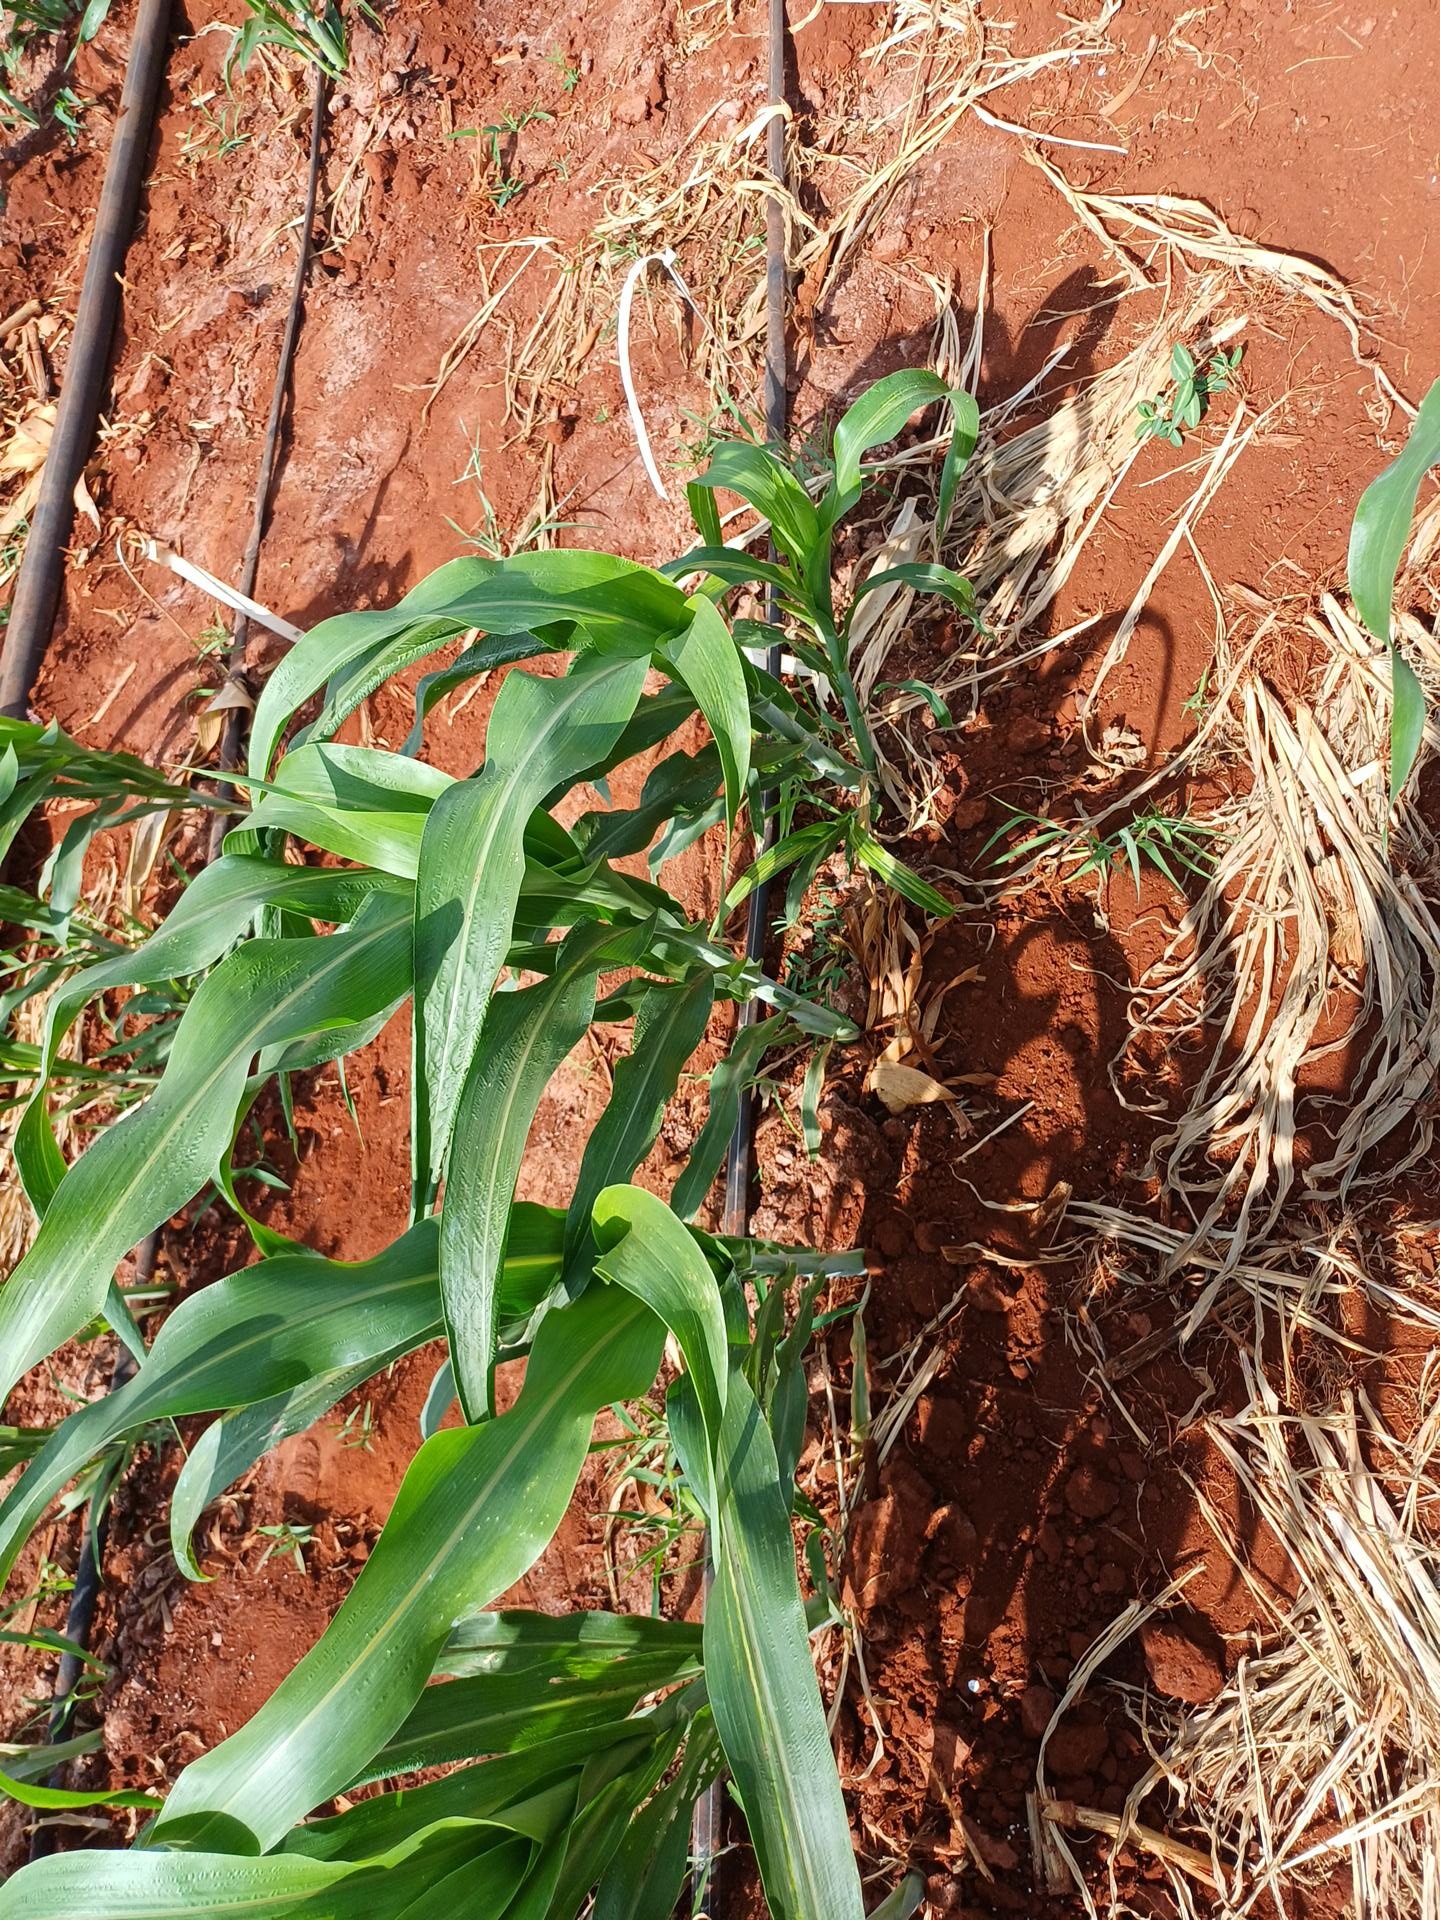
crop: sorghum
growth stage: vegetative
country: Kenya
